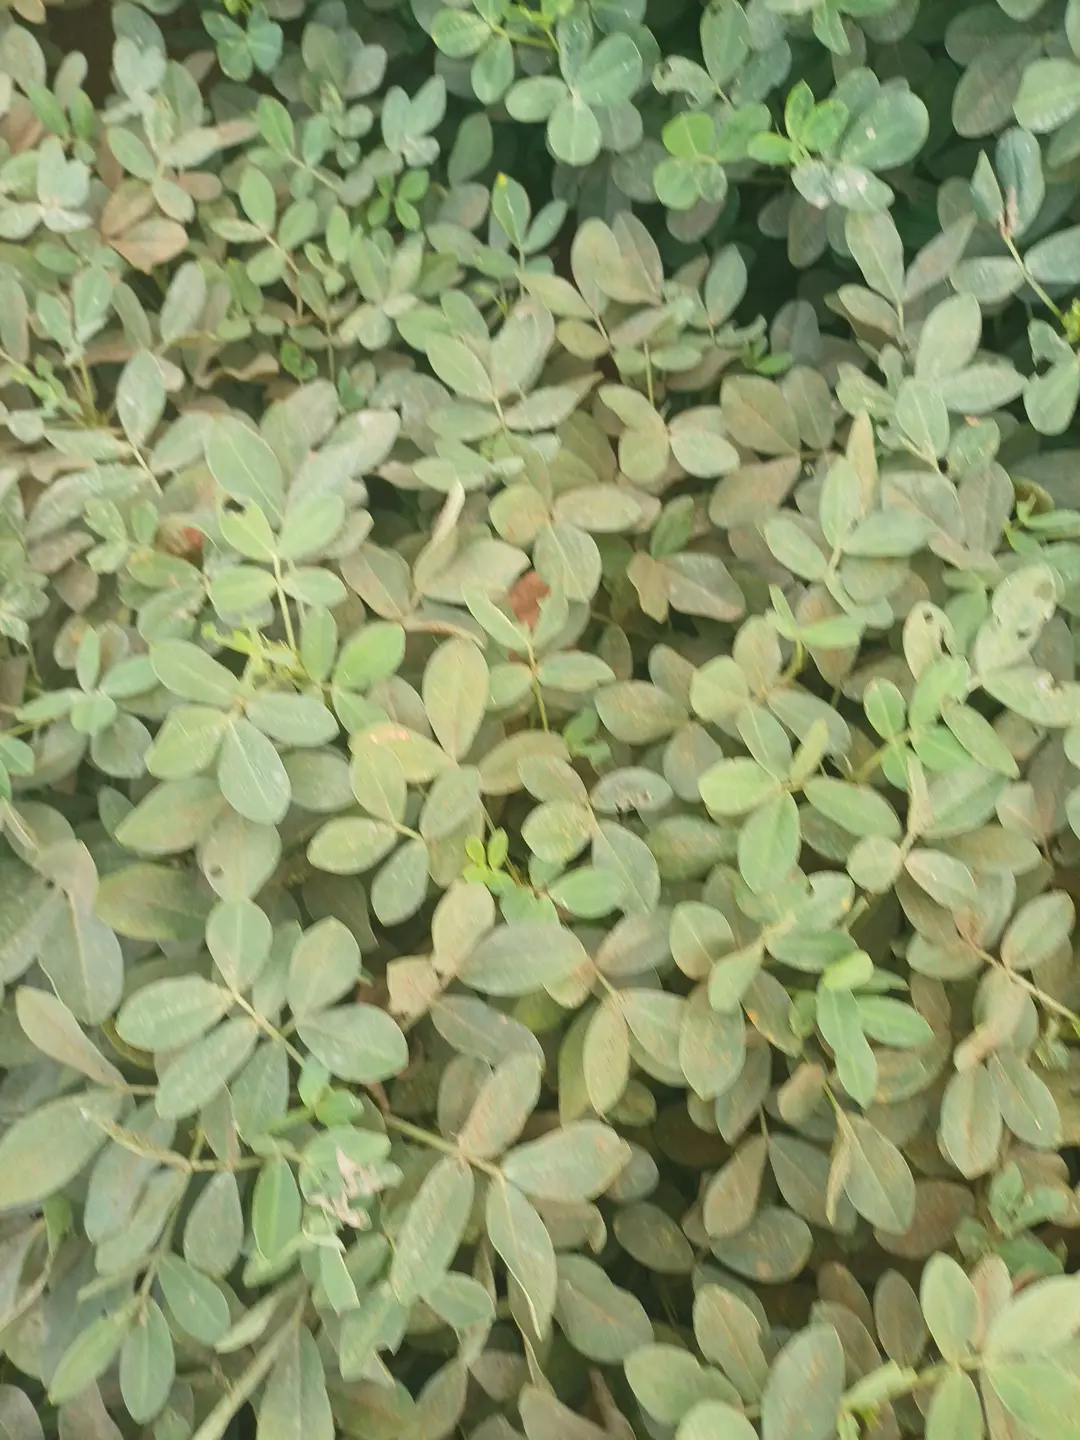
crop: groundnut
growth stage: pegging
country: Kenya
